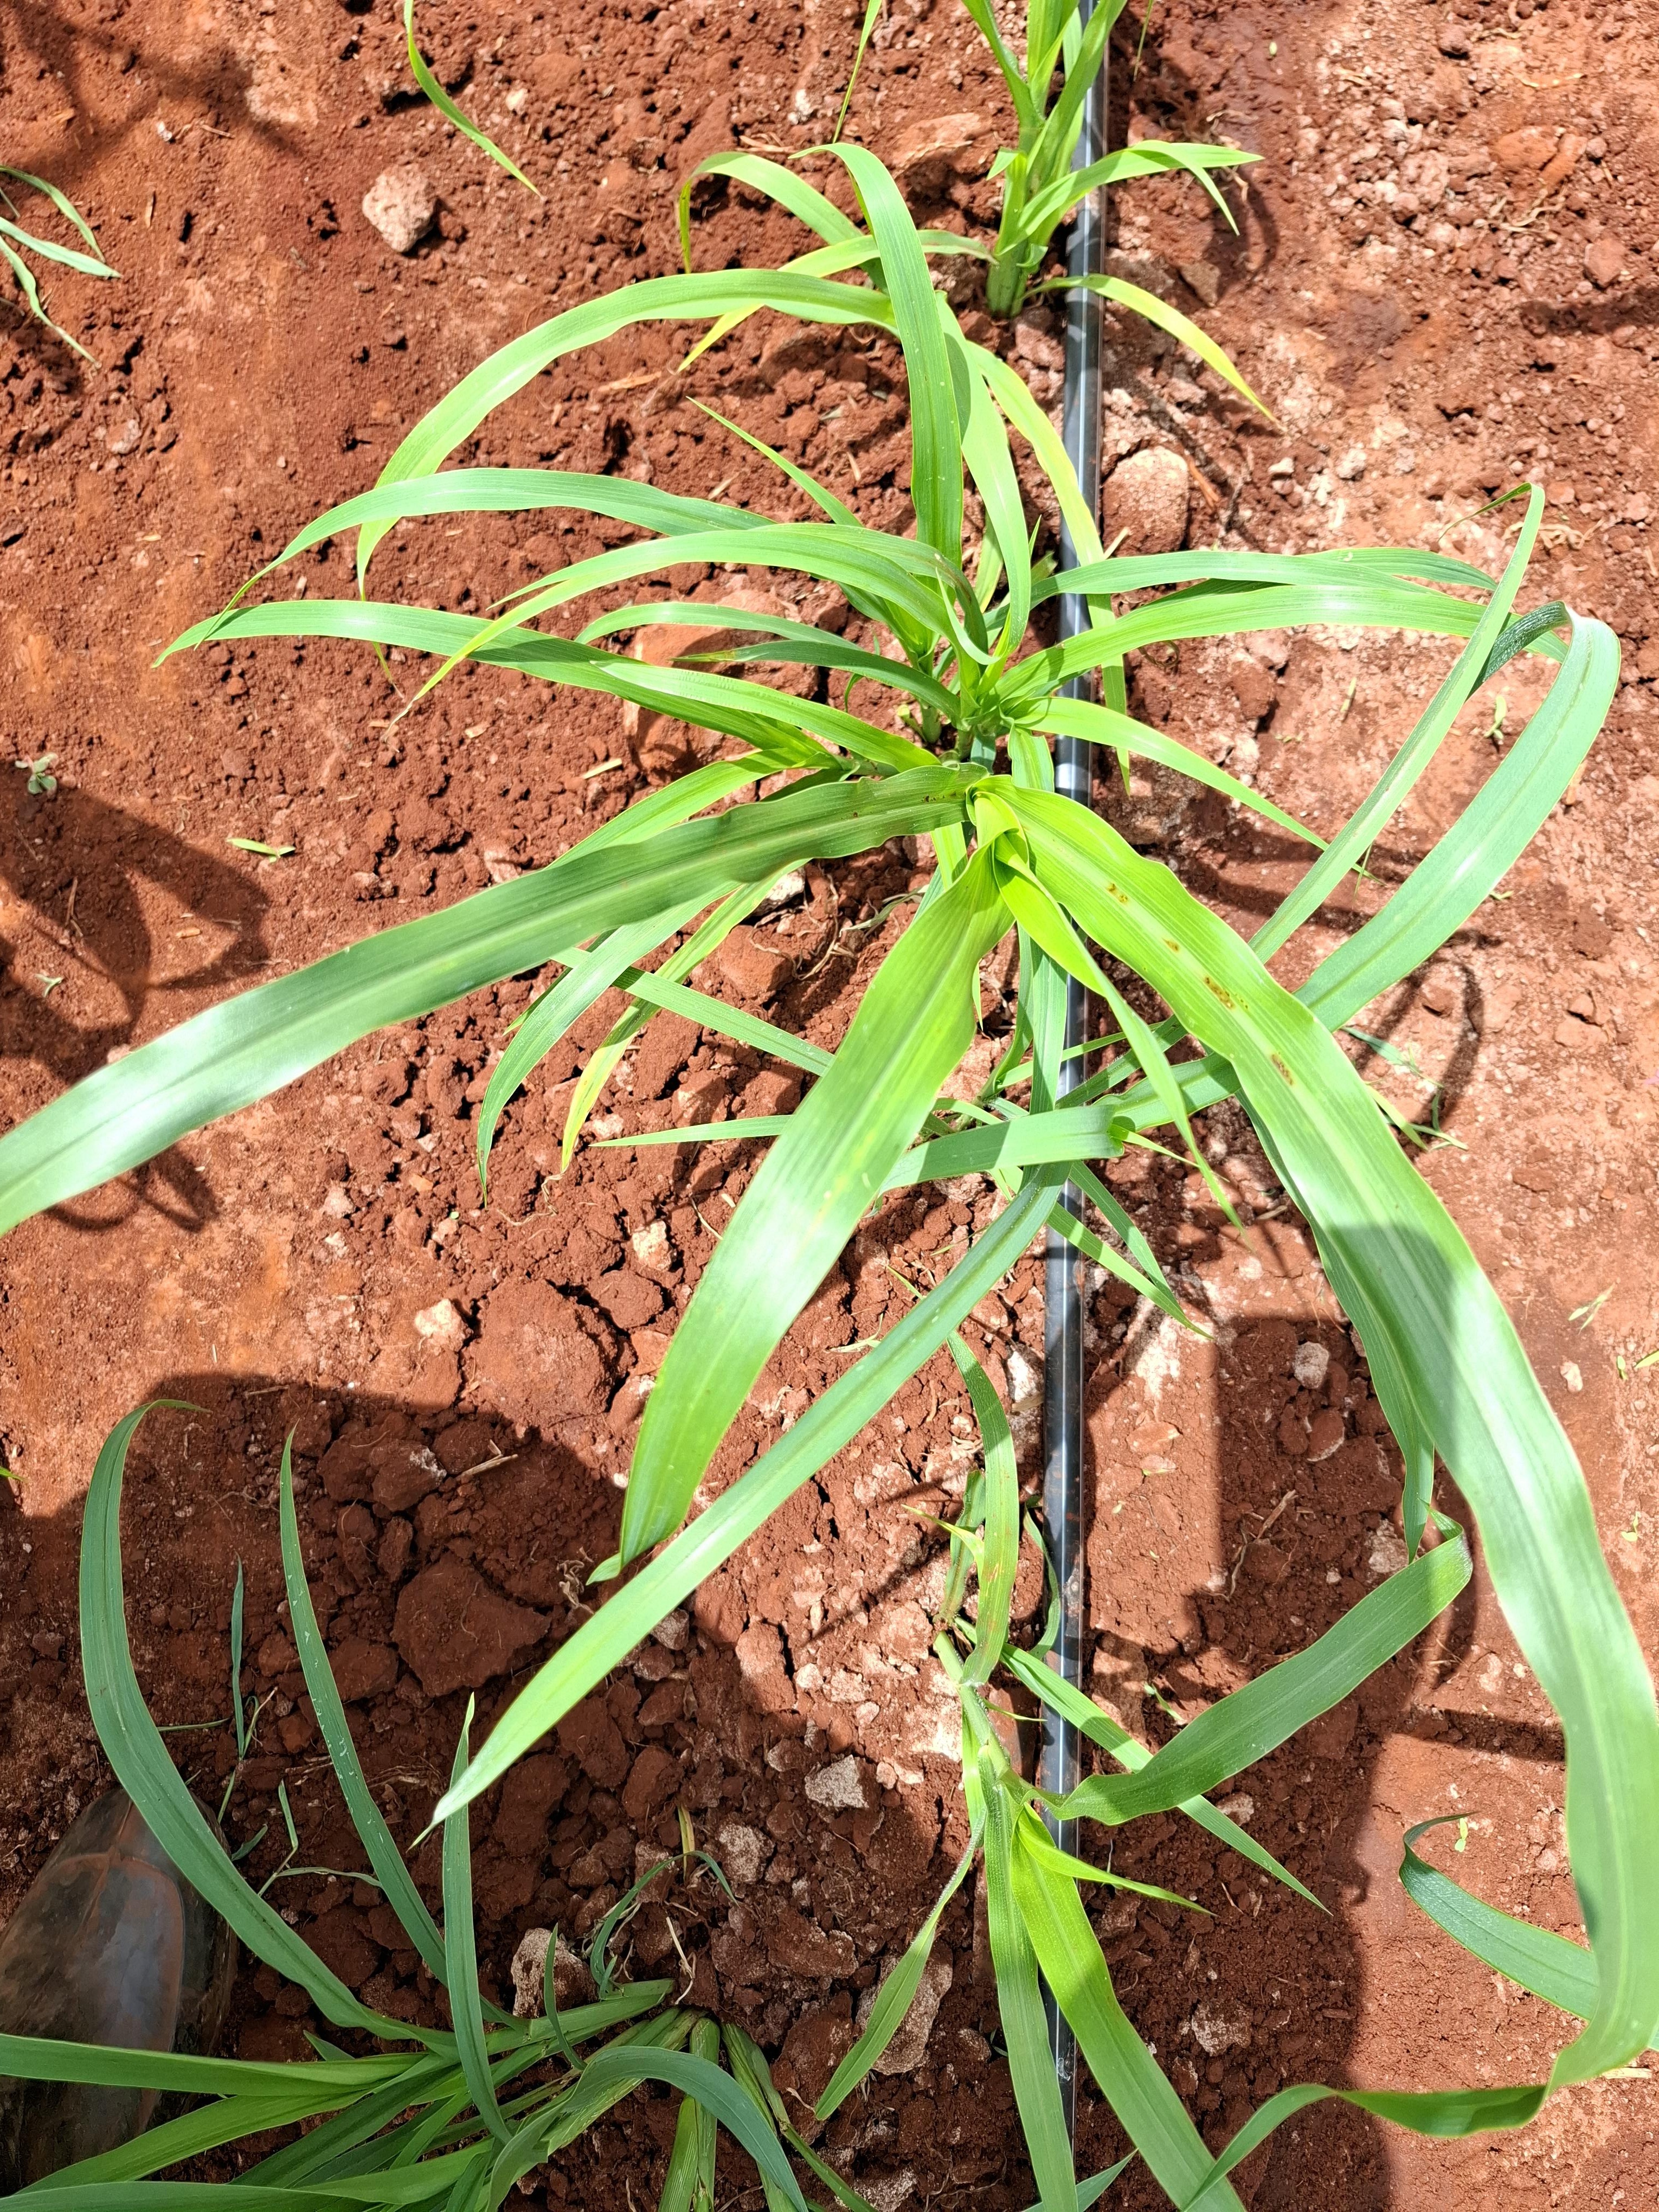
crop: pearl millet
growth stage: elongation stem
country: Kenya
